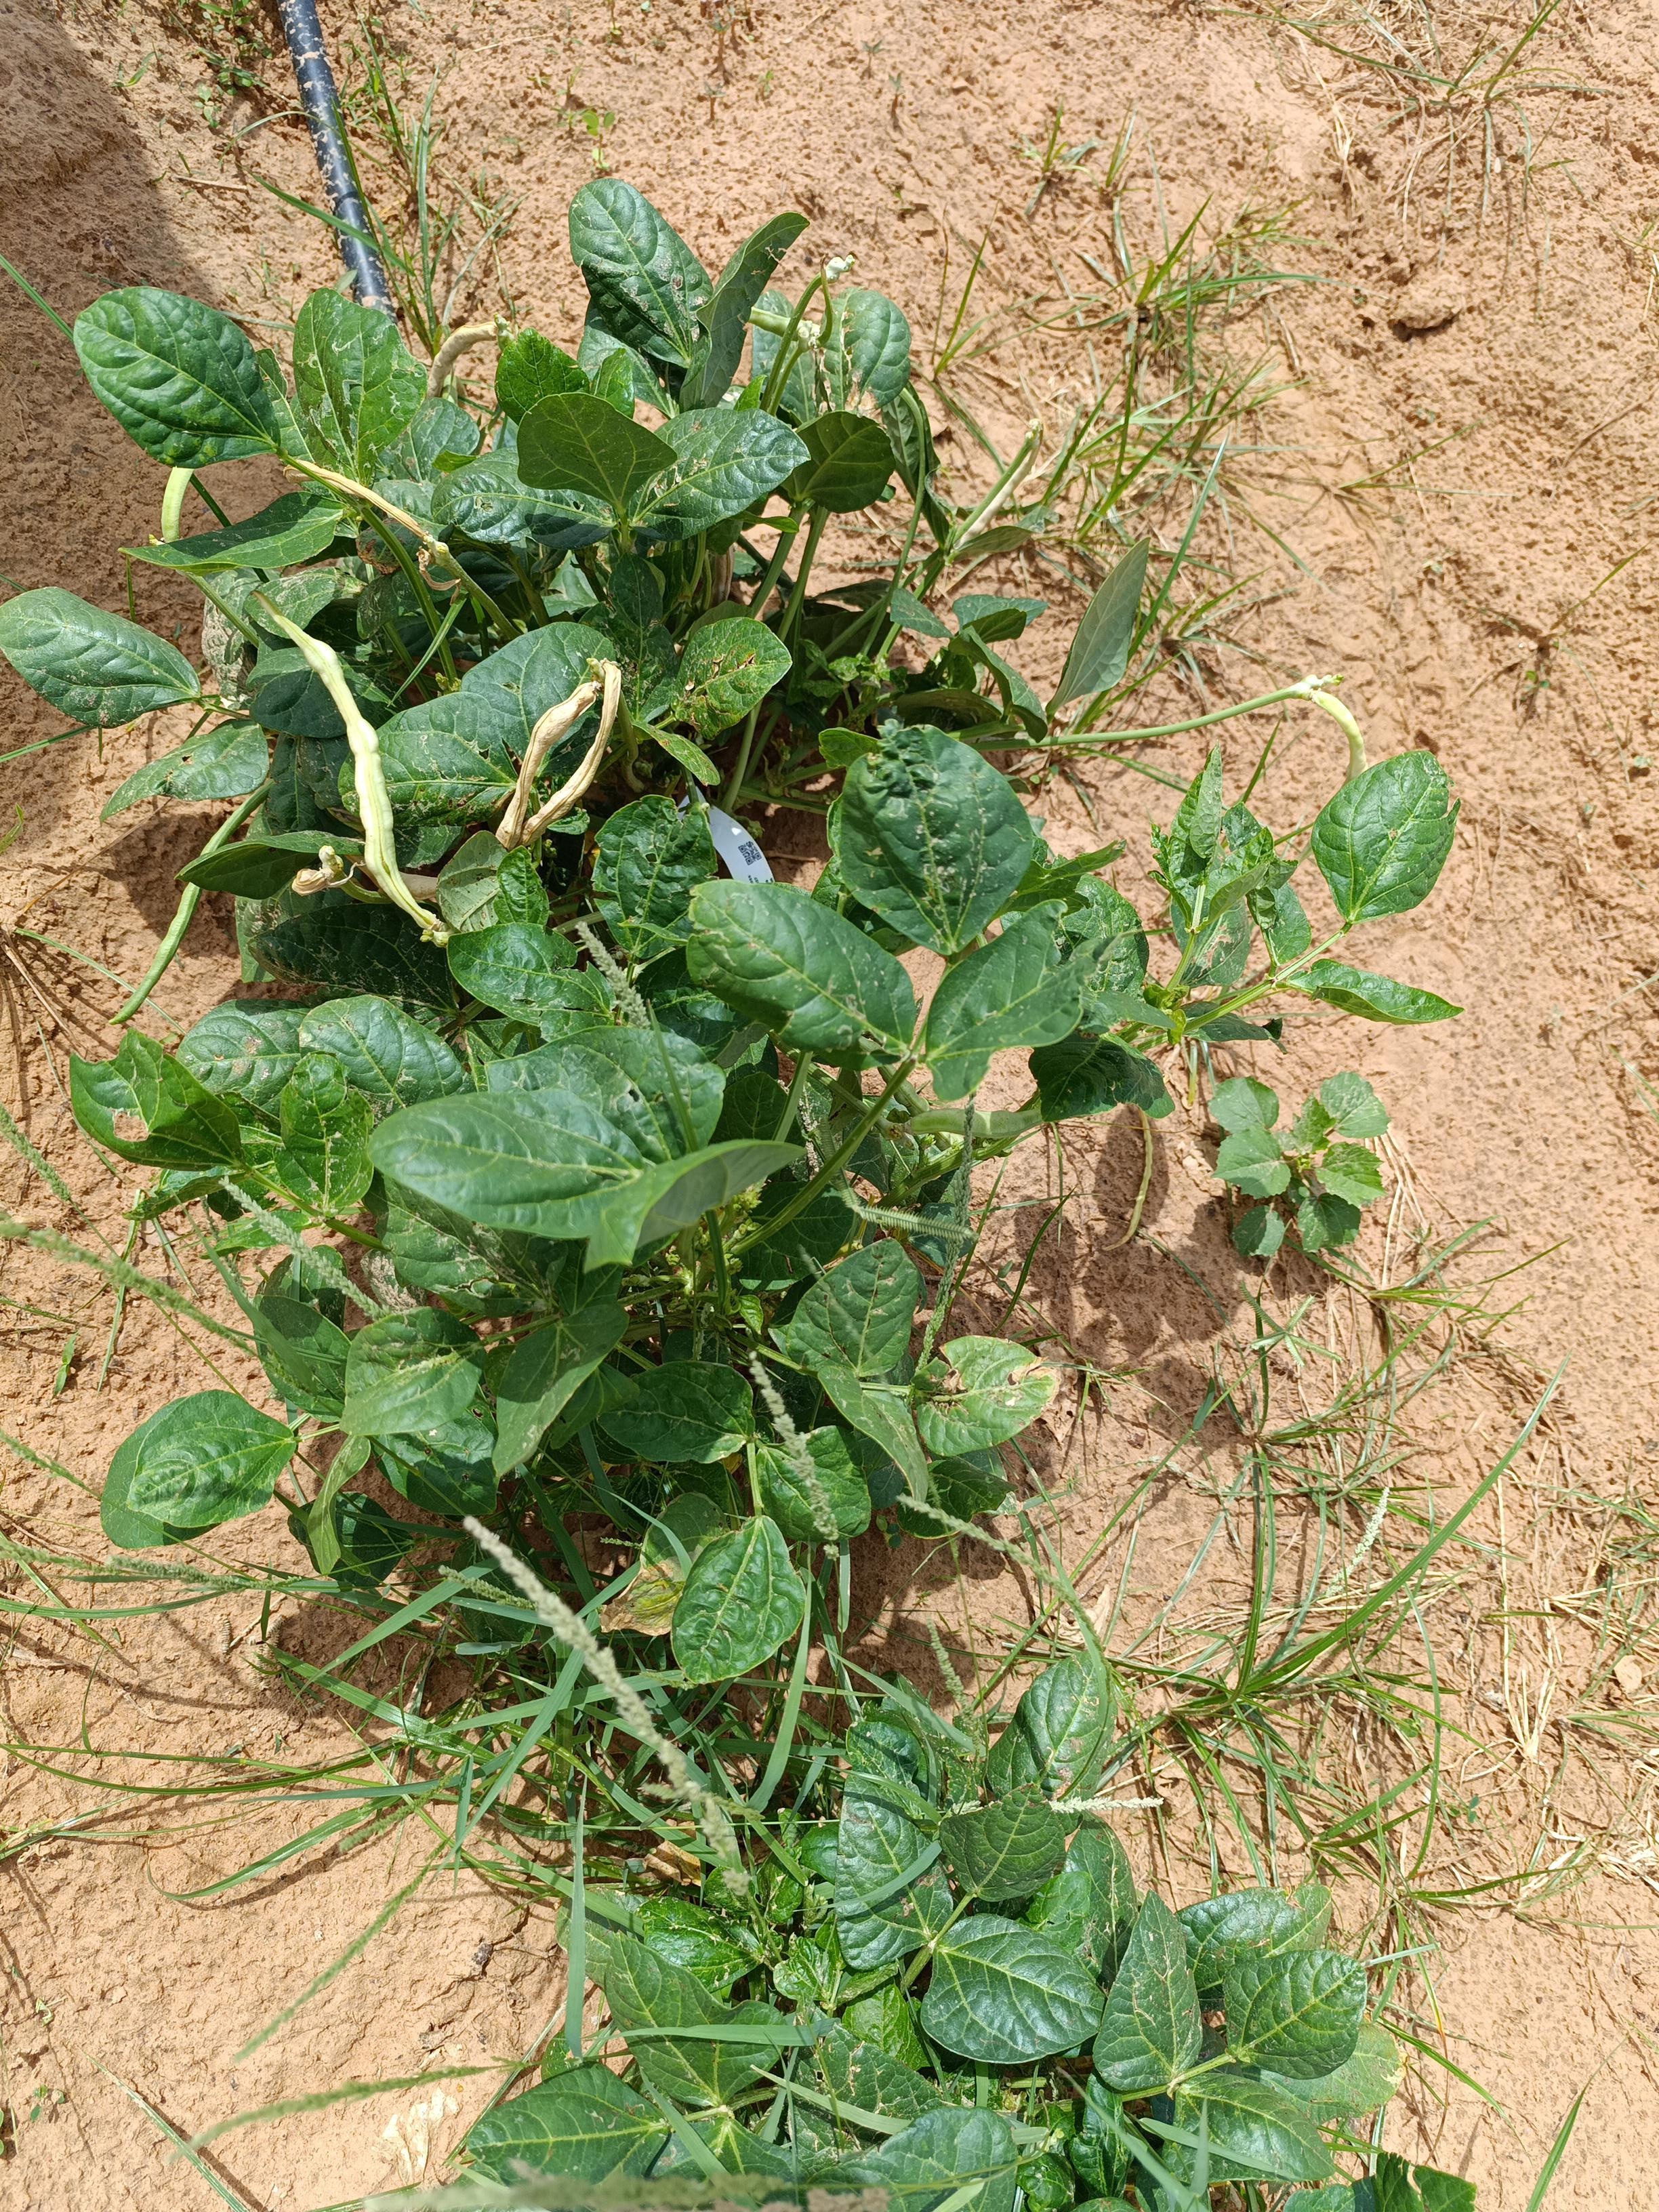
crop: cowpea
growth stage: development pod
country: Nigeria
